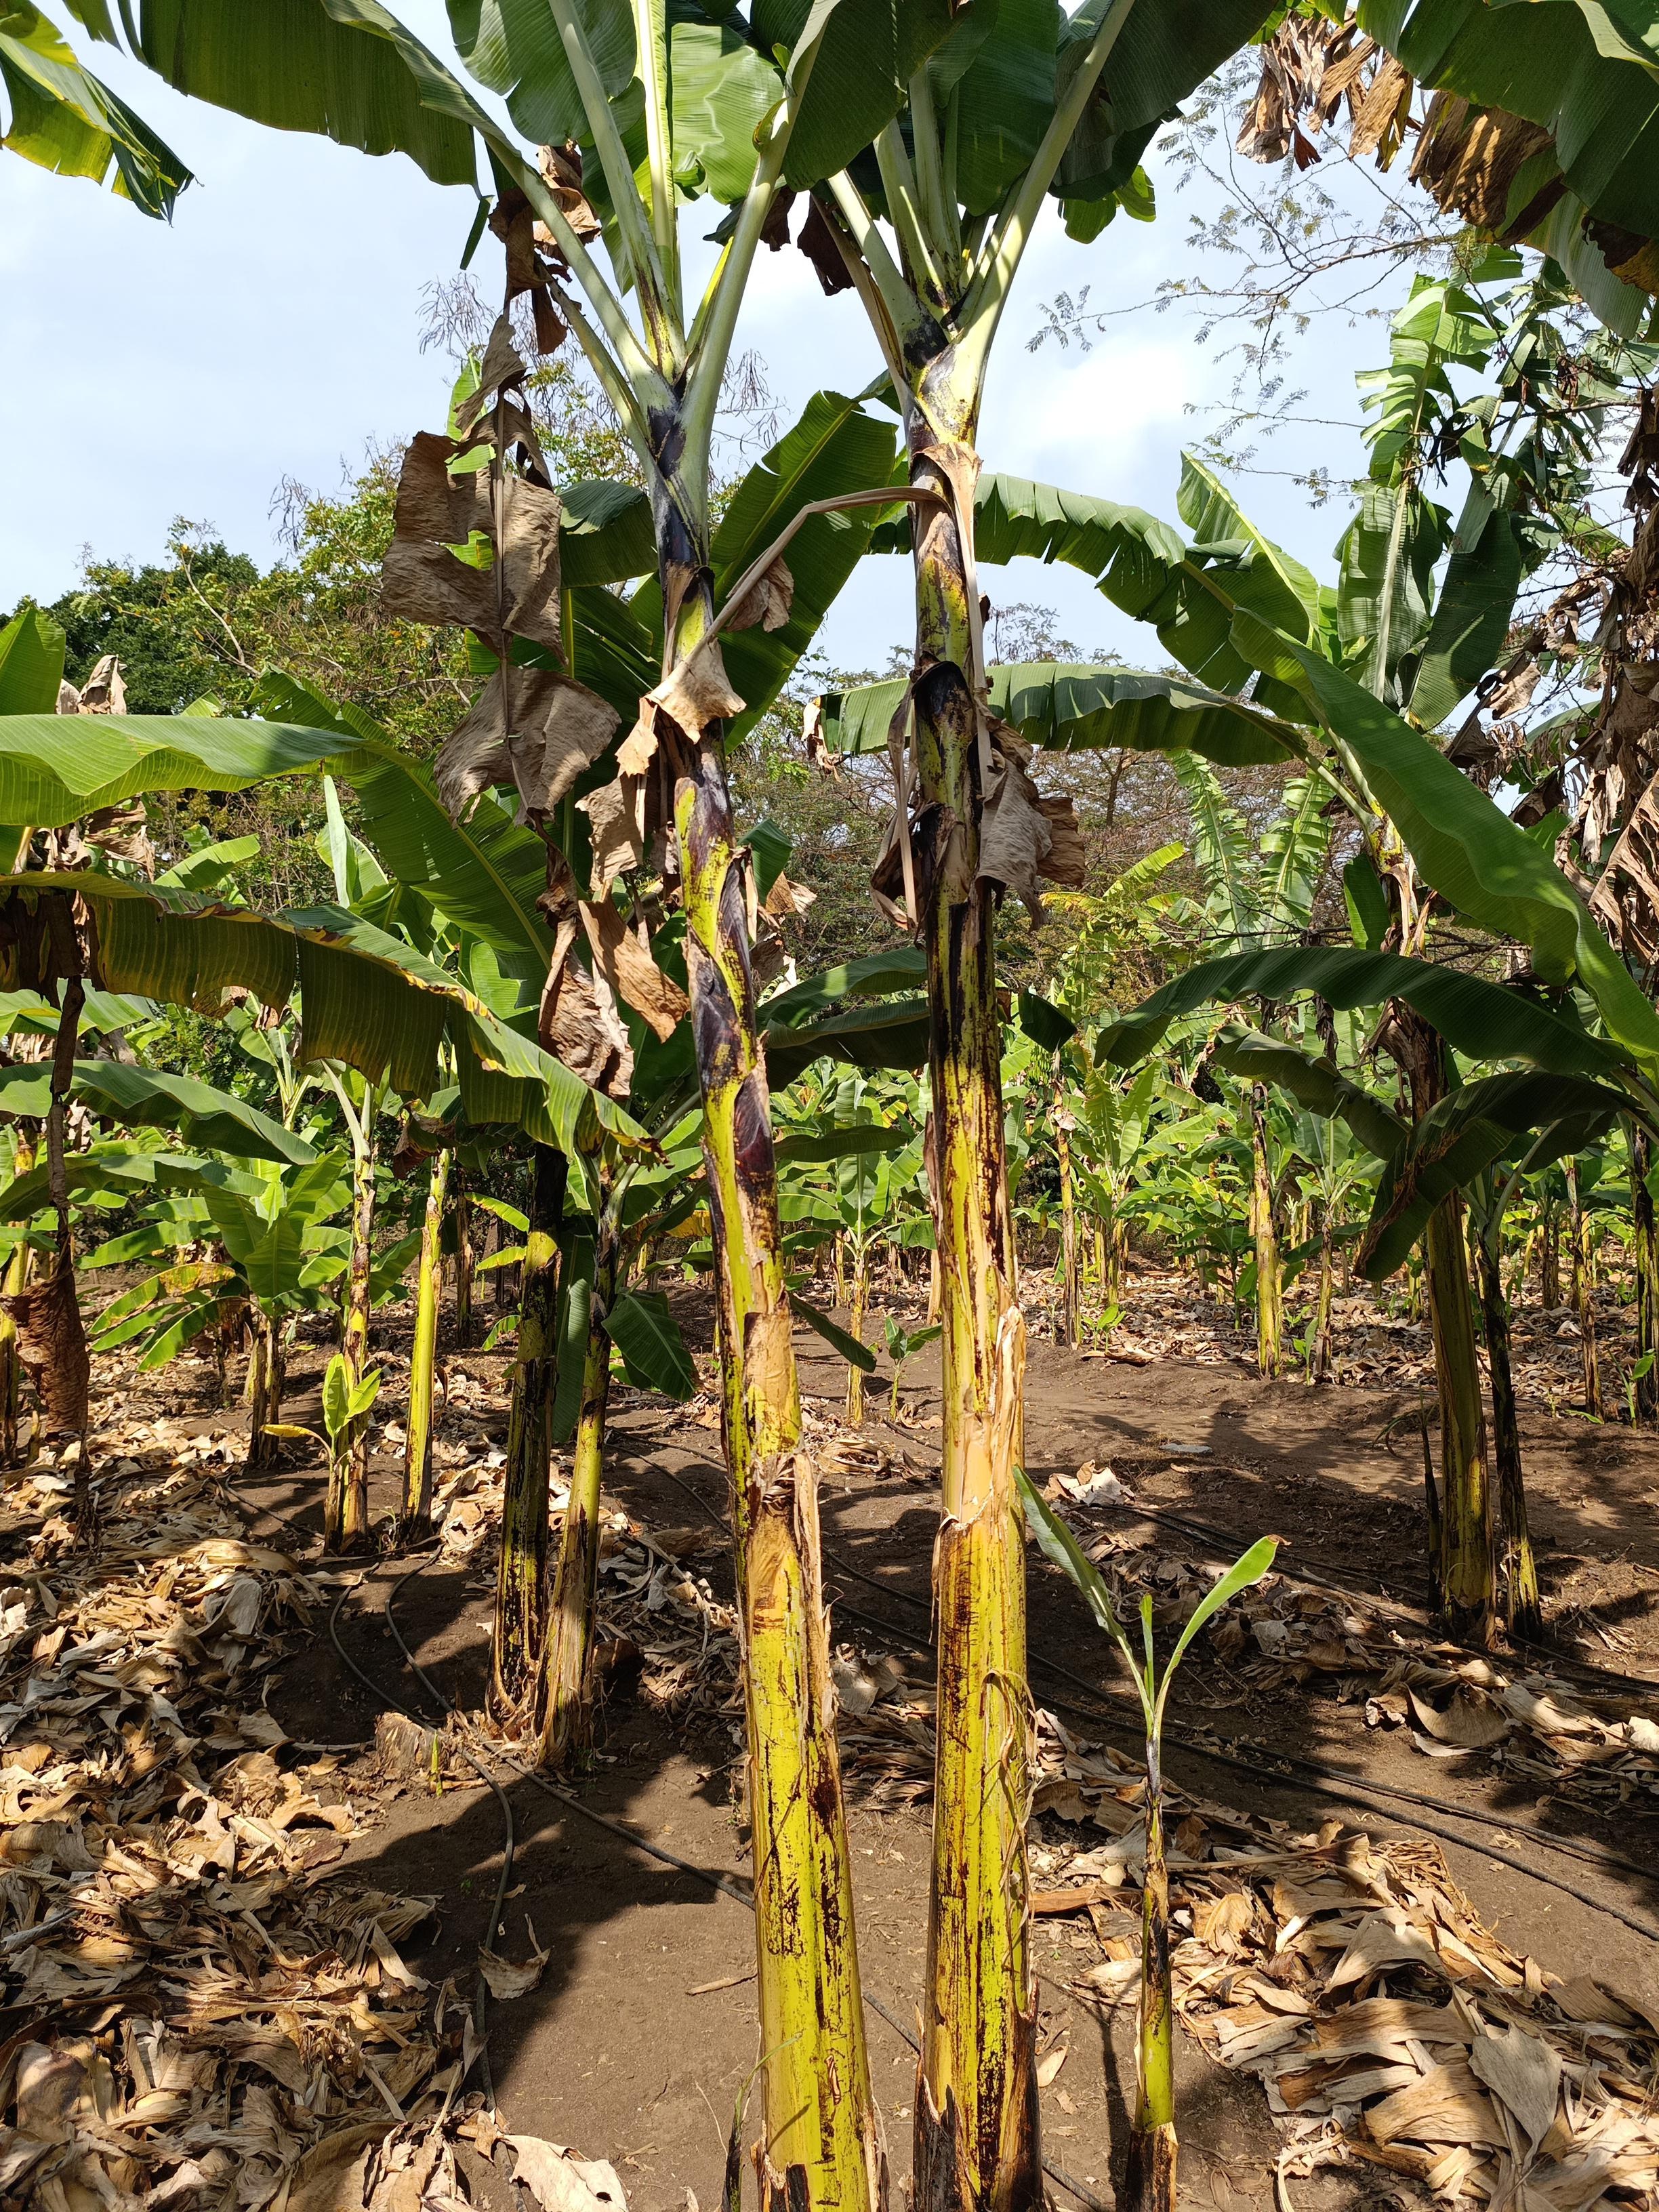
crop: banana
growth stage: vegetative
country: Tanzania
